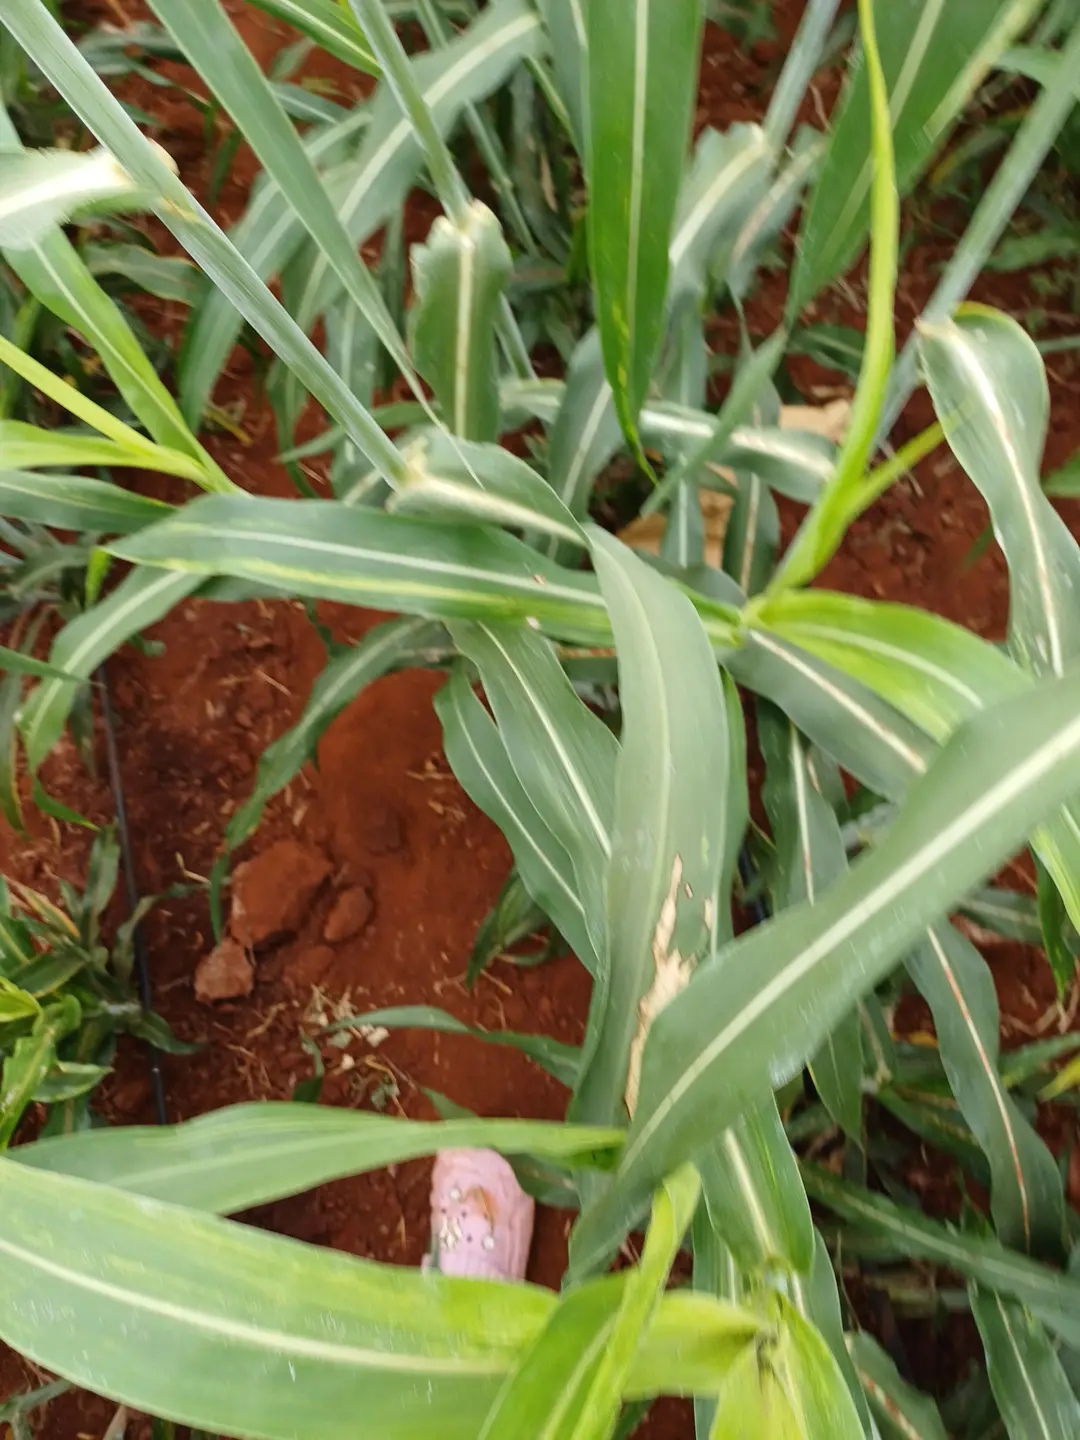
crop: sorghum
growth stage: heading tuber
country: Kenya
